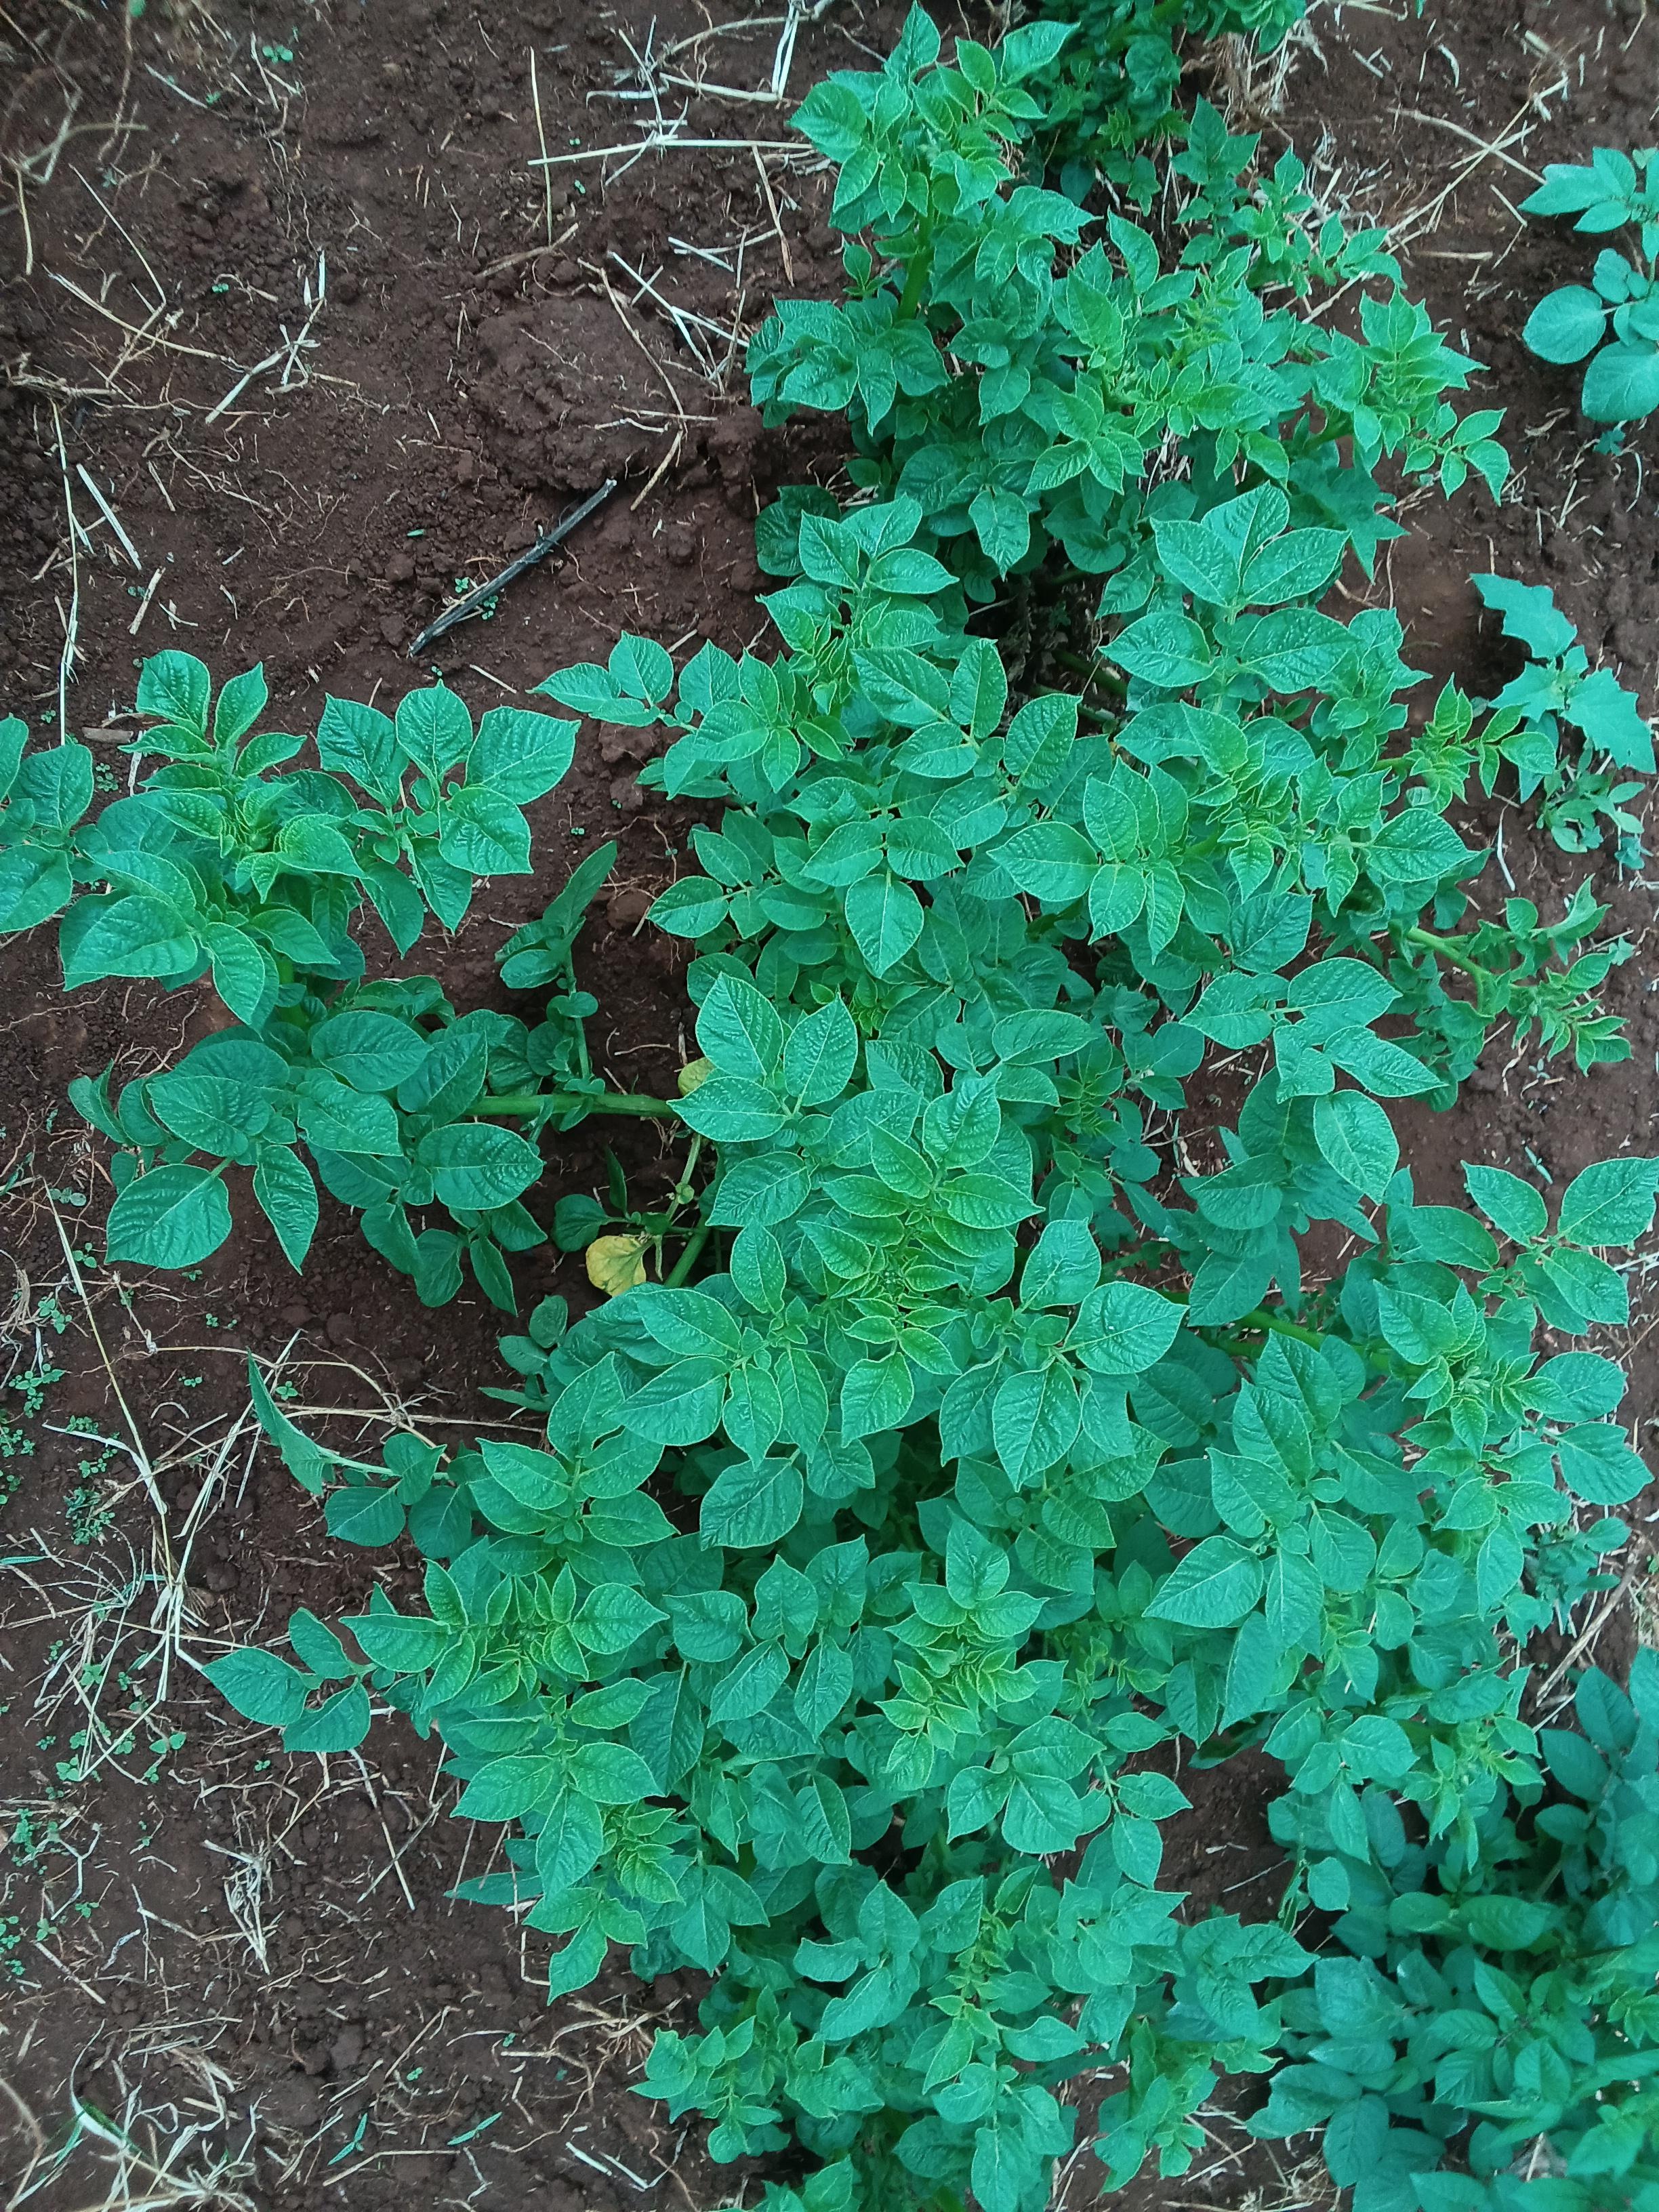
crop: potato
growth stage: vegetative
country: Kenya
